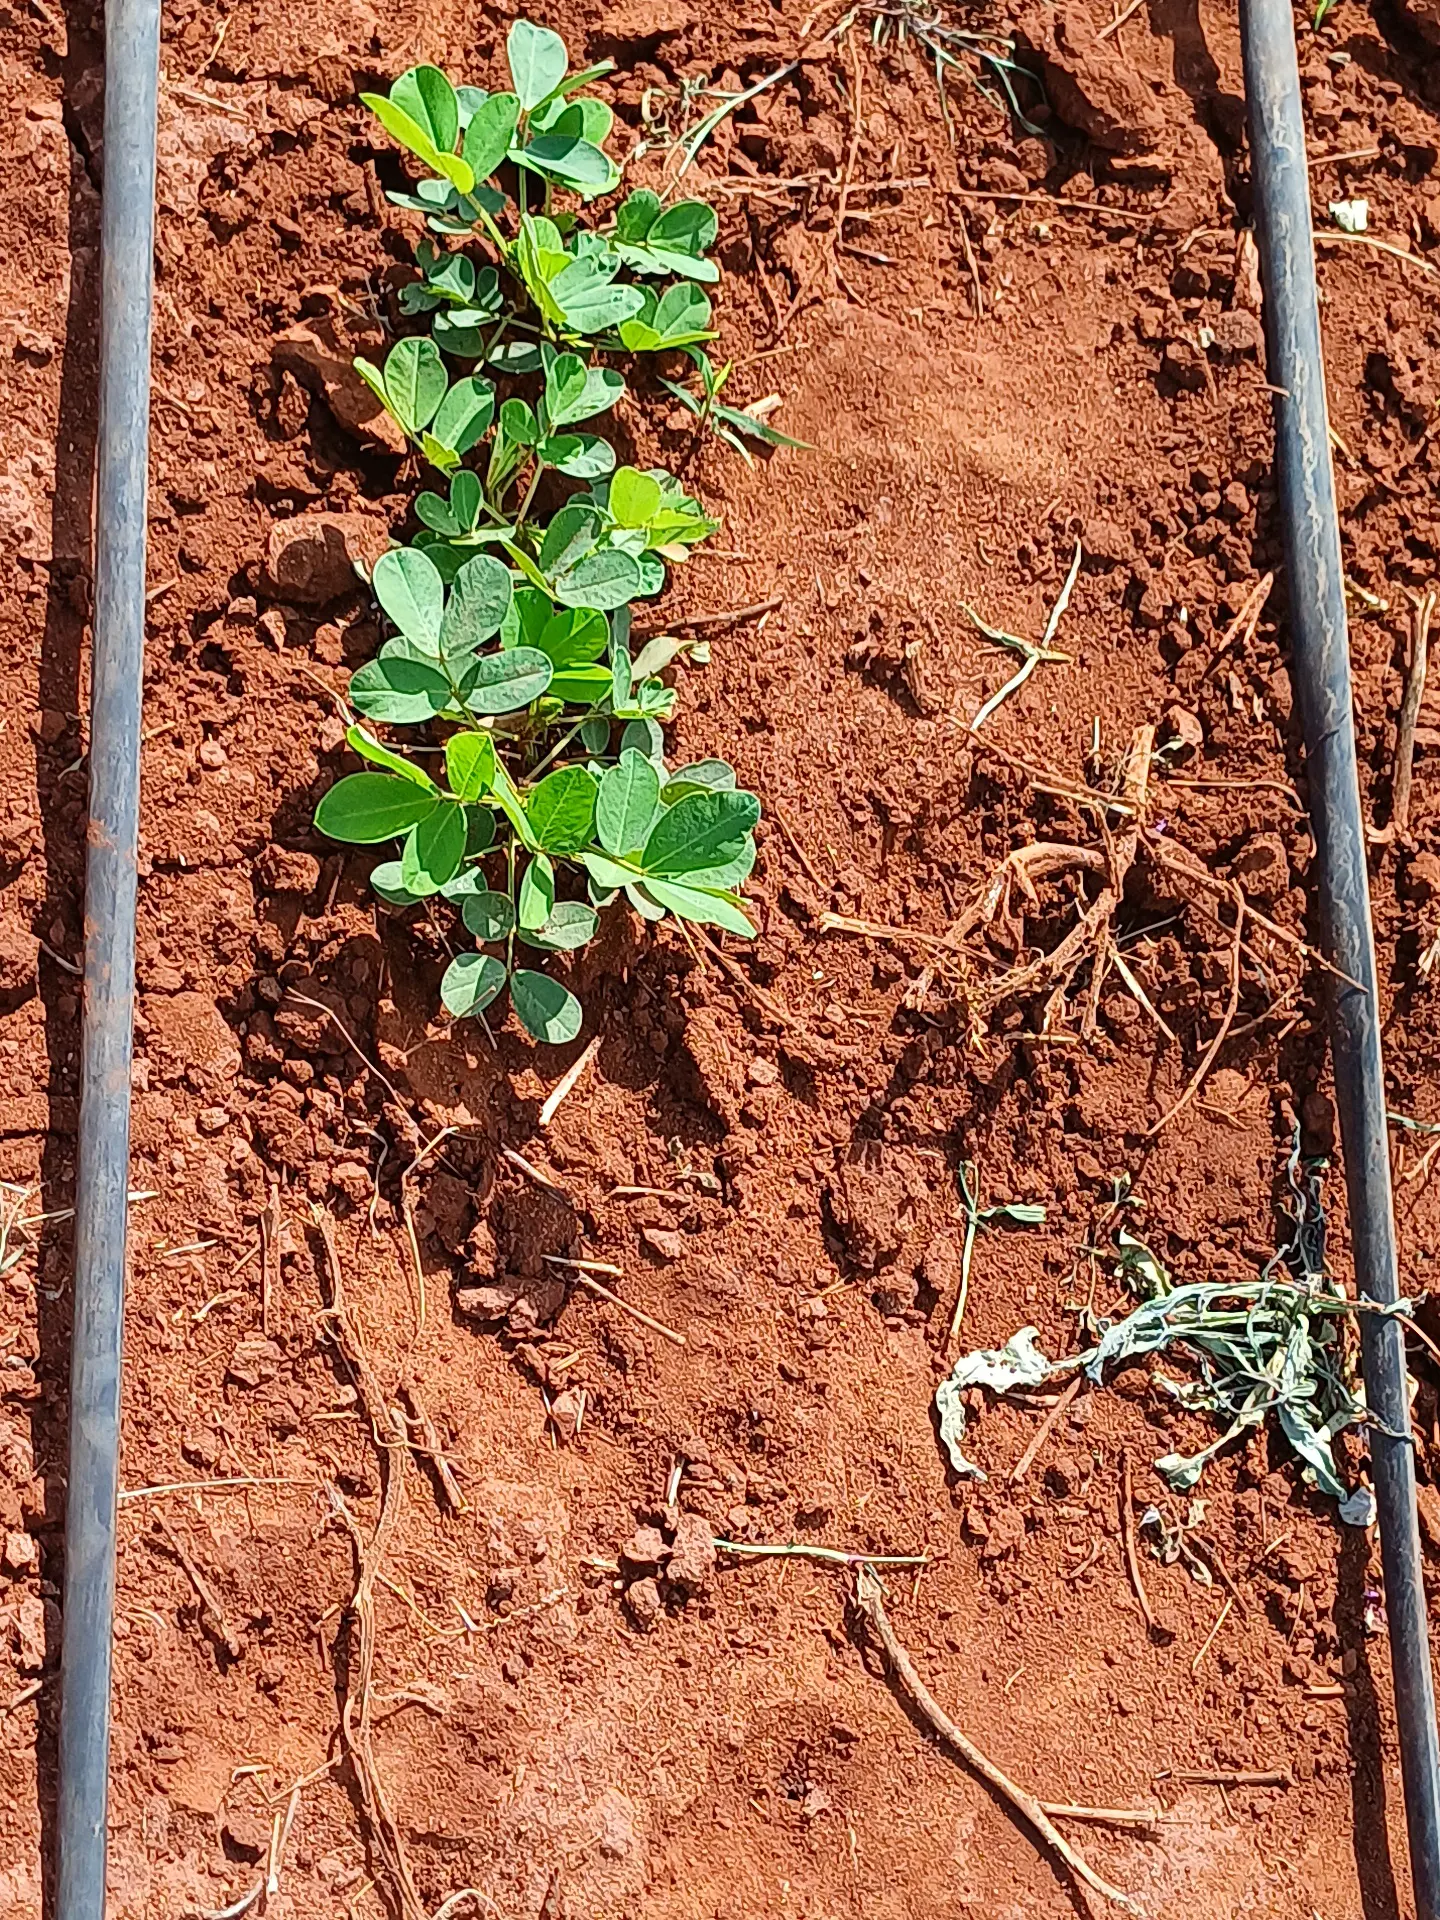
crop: groundnut
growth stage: vegetative
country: Kenya
